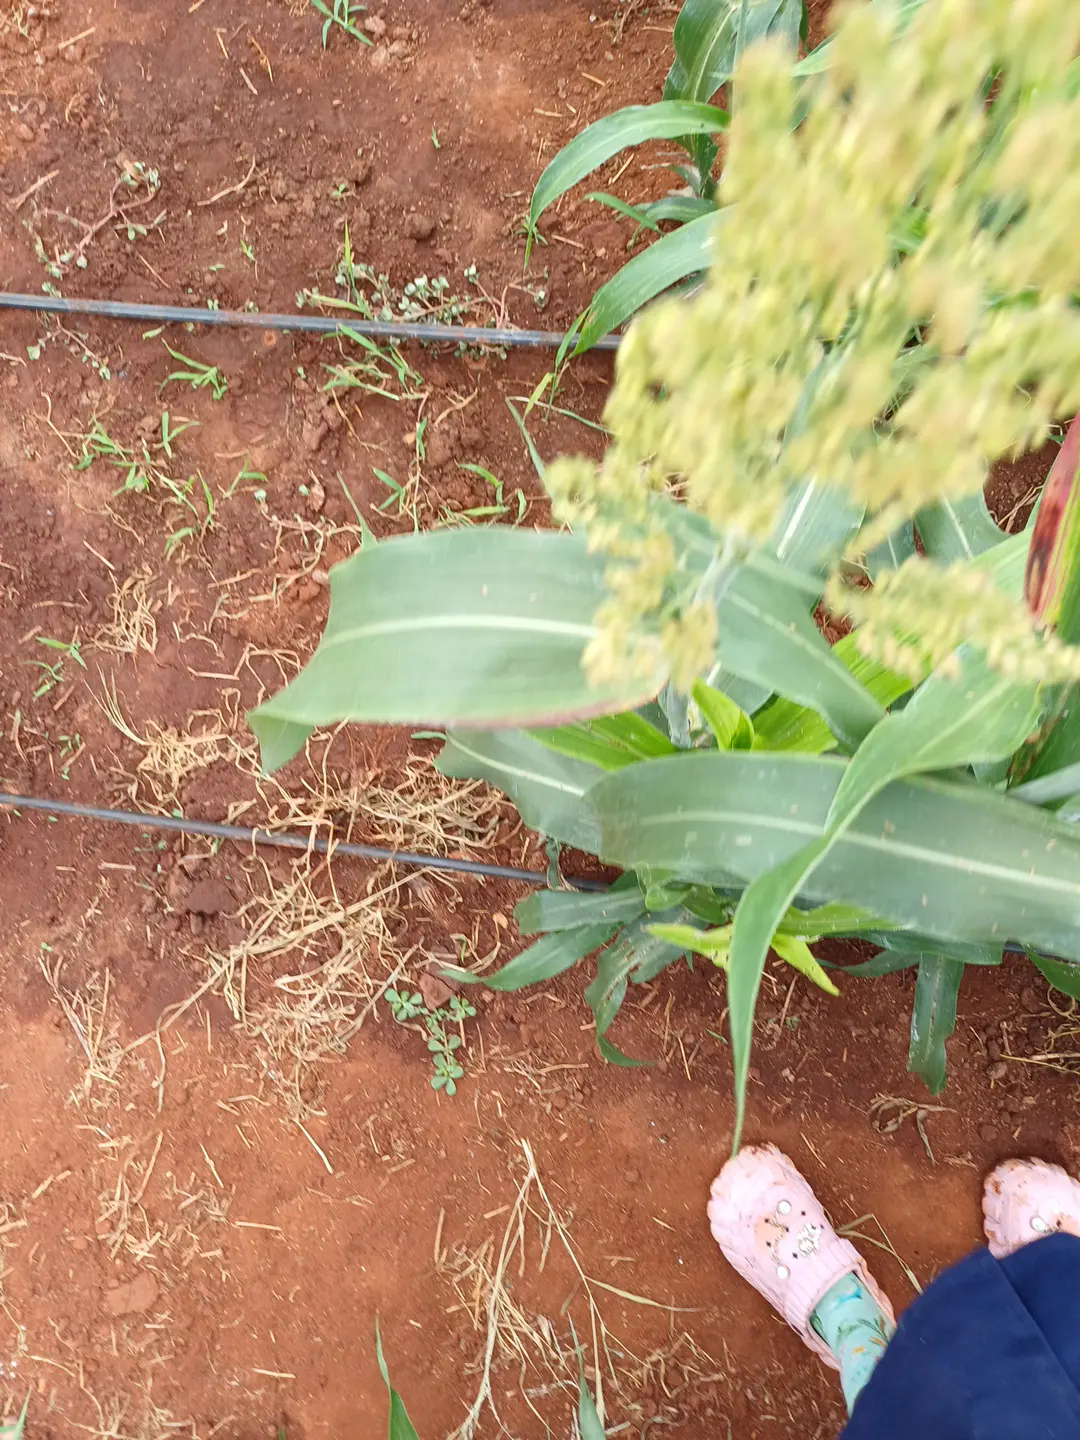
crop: sorghum
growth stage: flowering
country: Kenya
